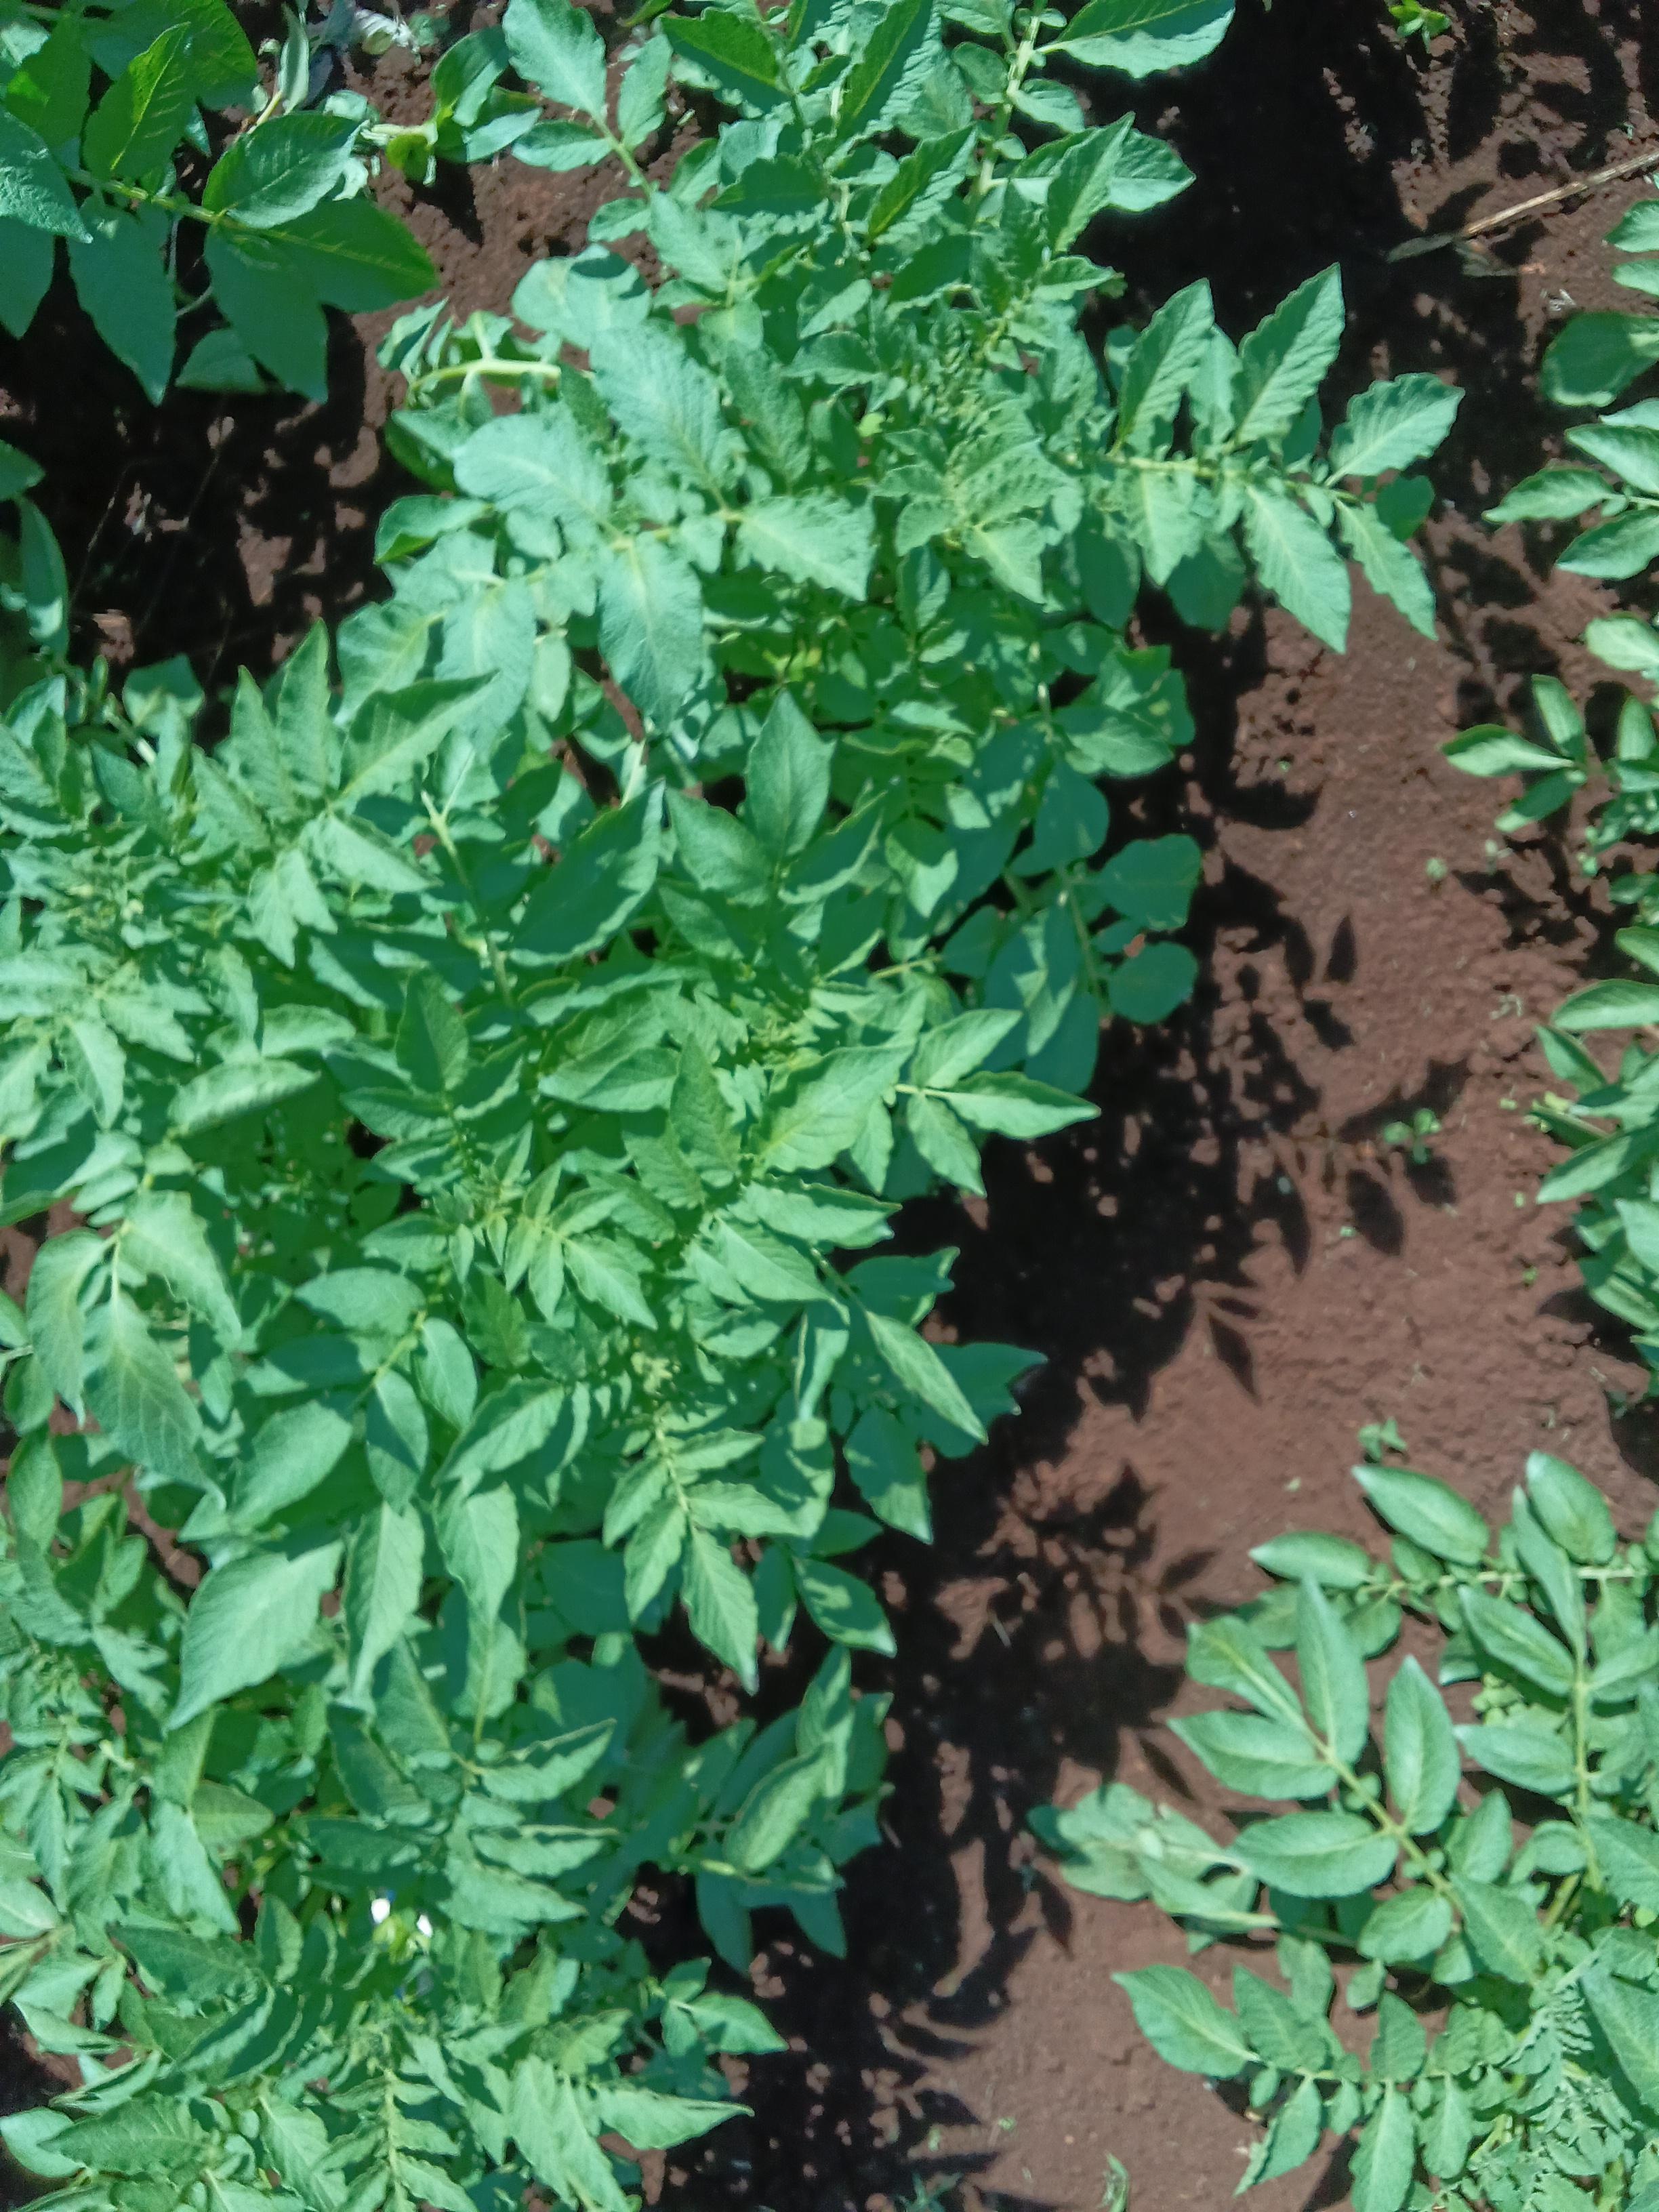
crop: potato
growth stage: vegetative
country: Kenya
